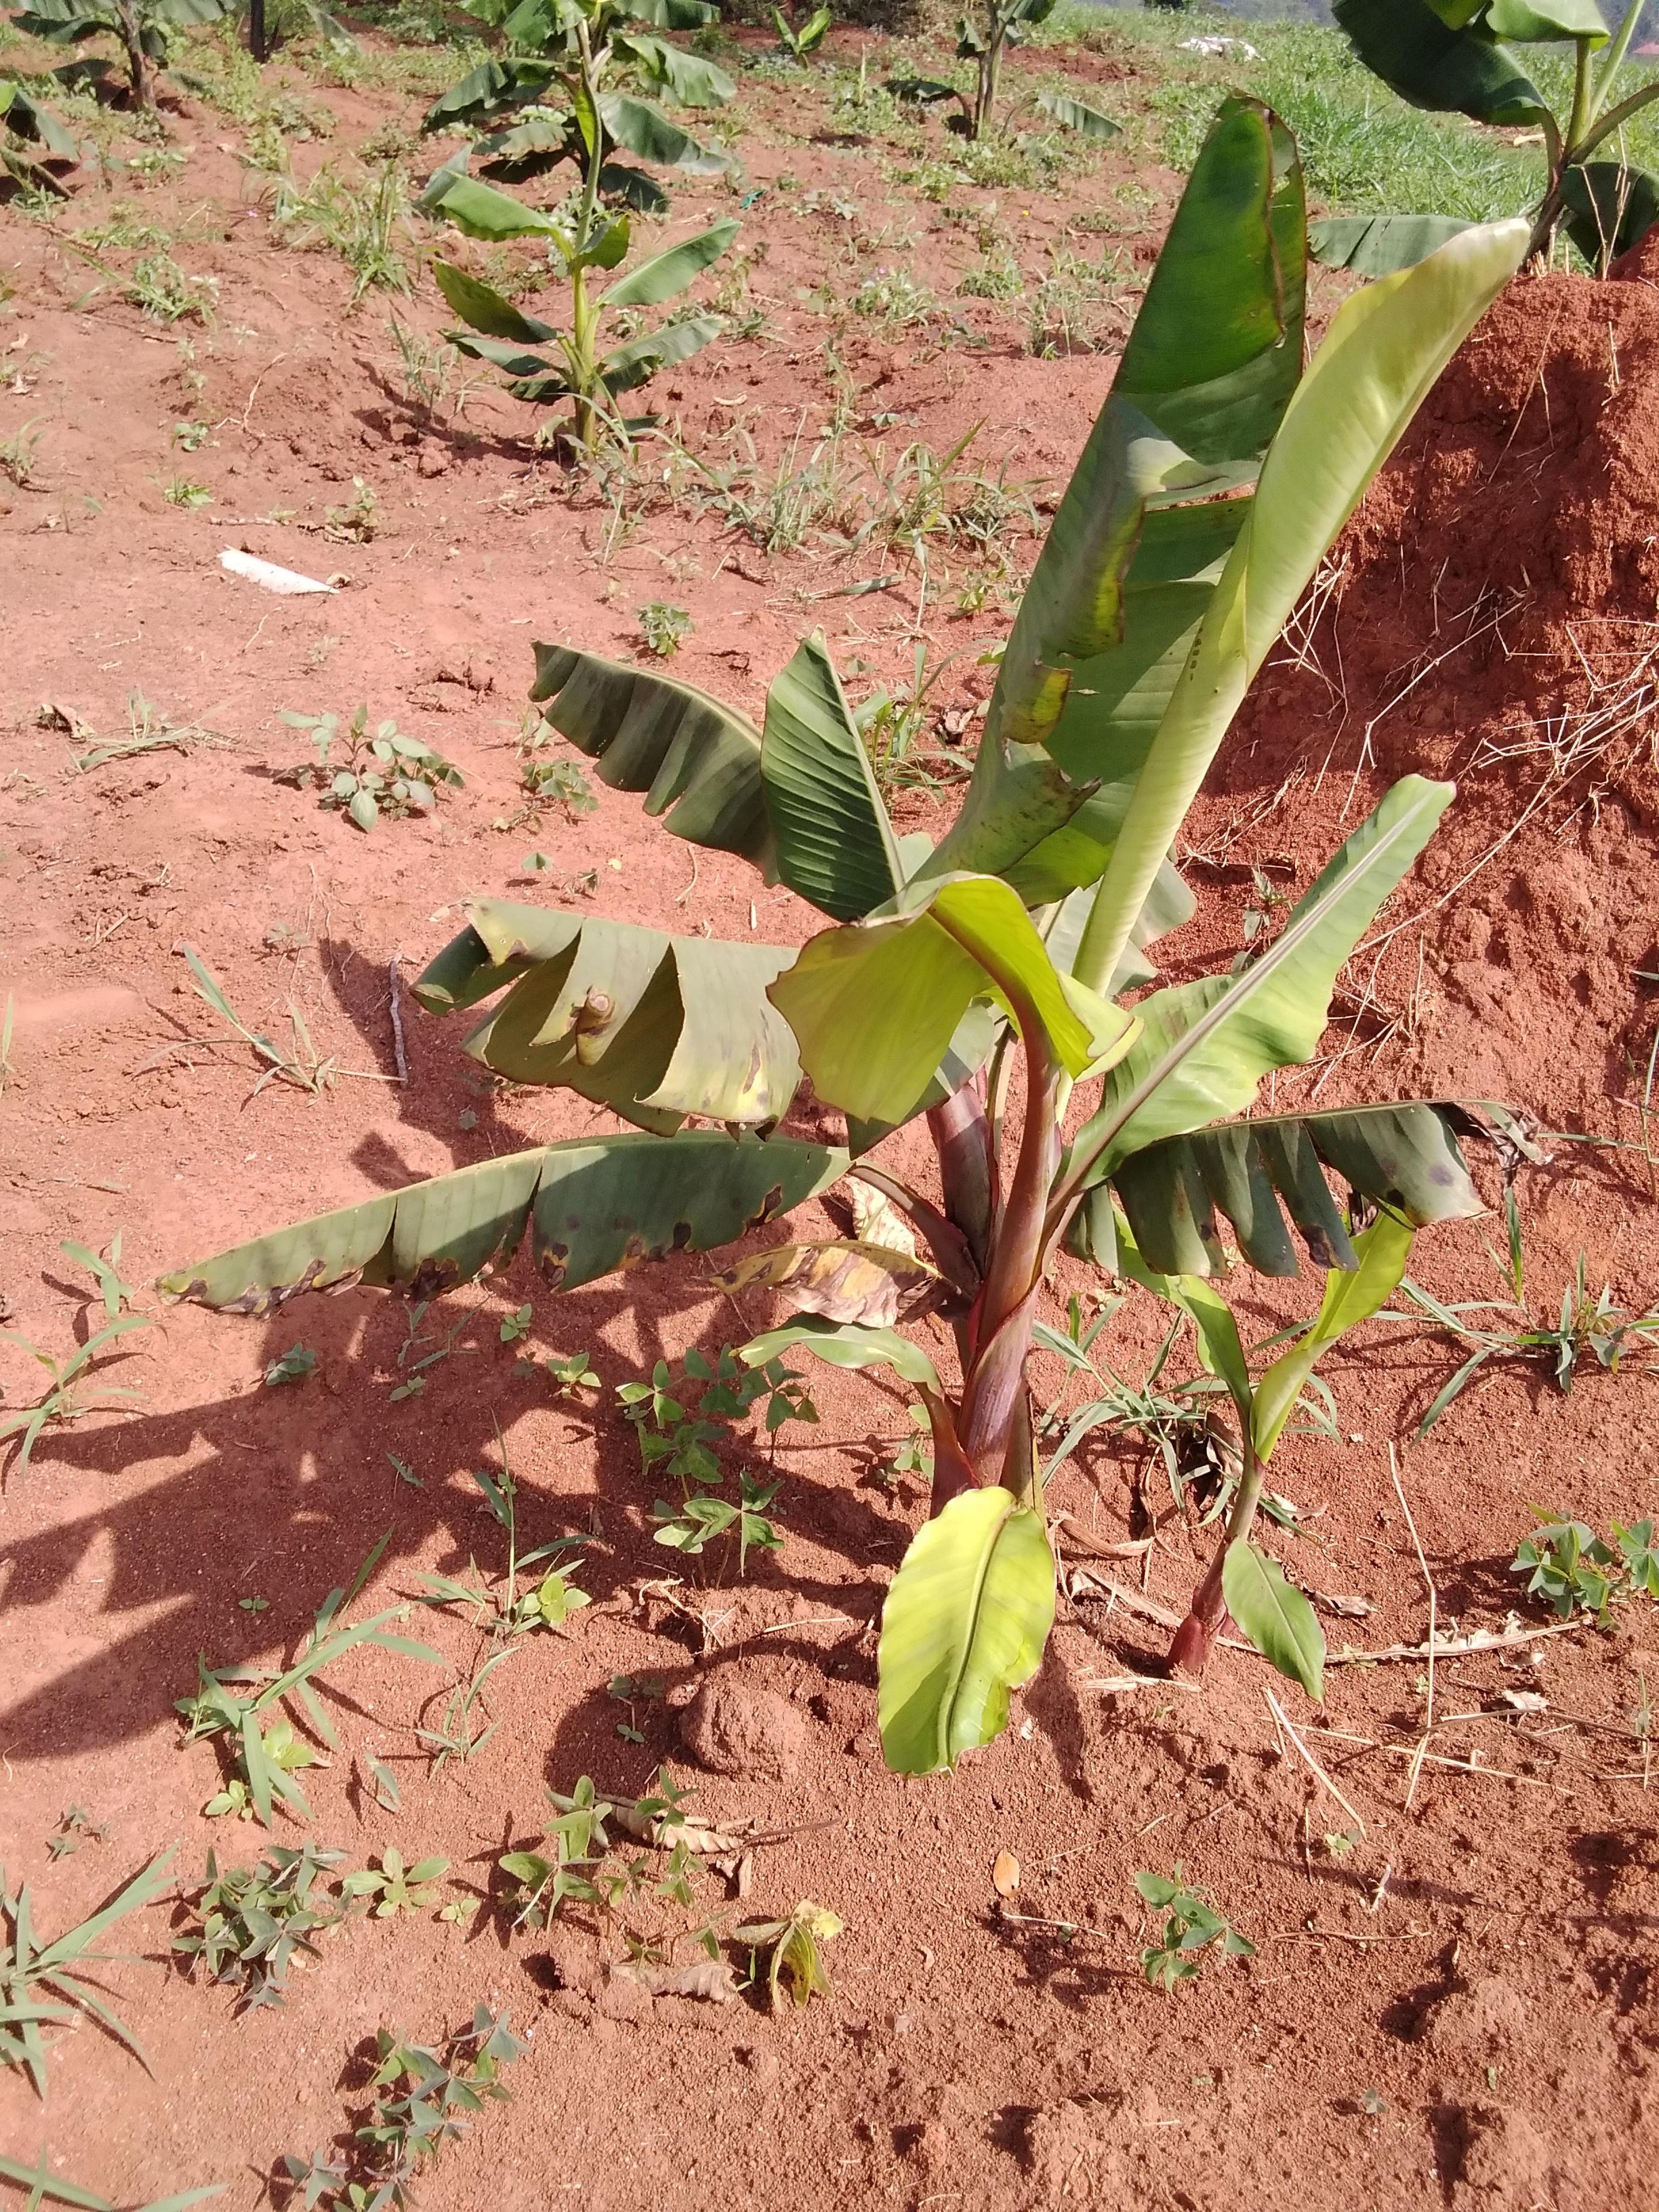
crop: banana
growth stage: vegetative
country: Uganda
